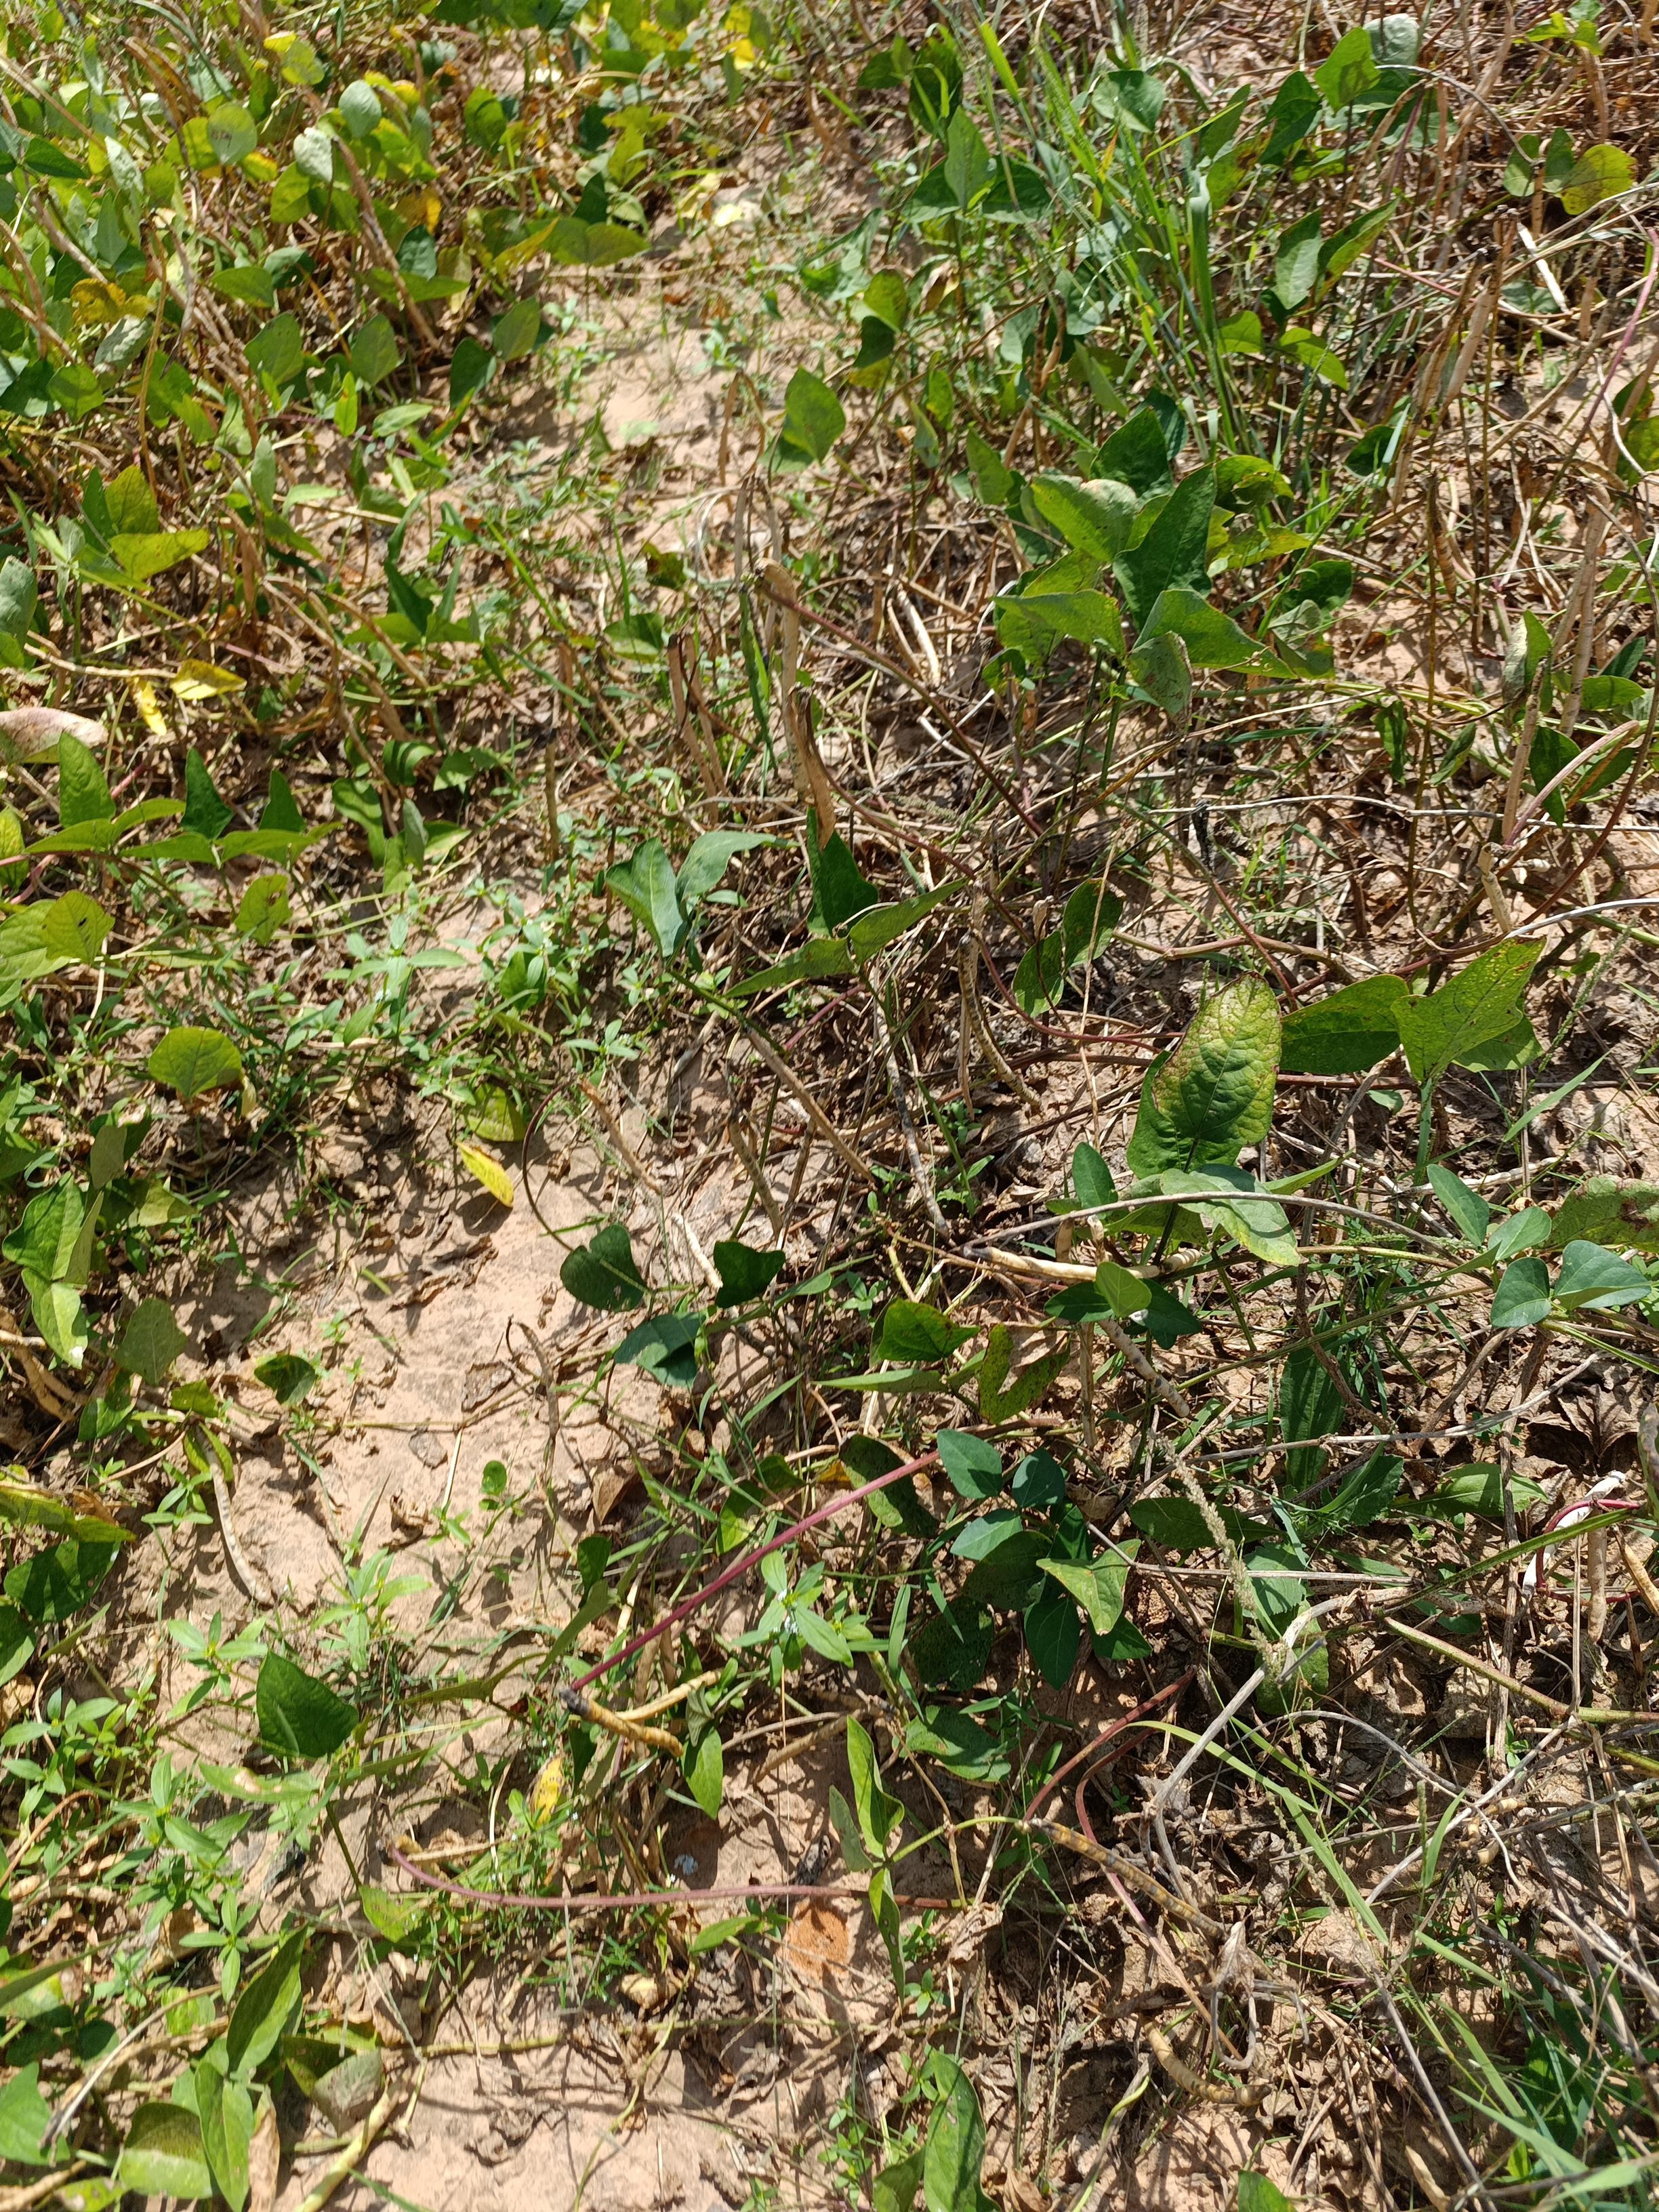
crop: cowpea
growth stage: maturity
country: Nigeria
